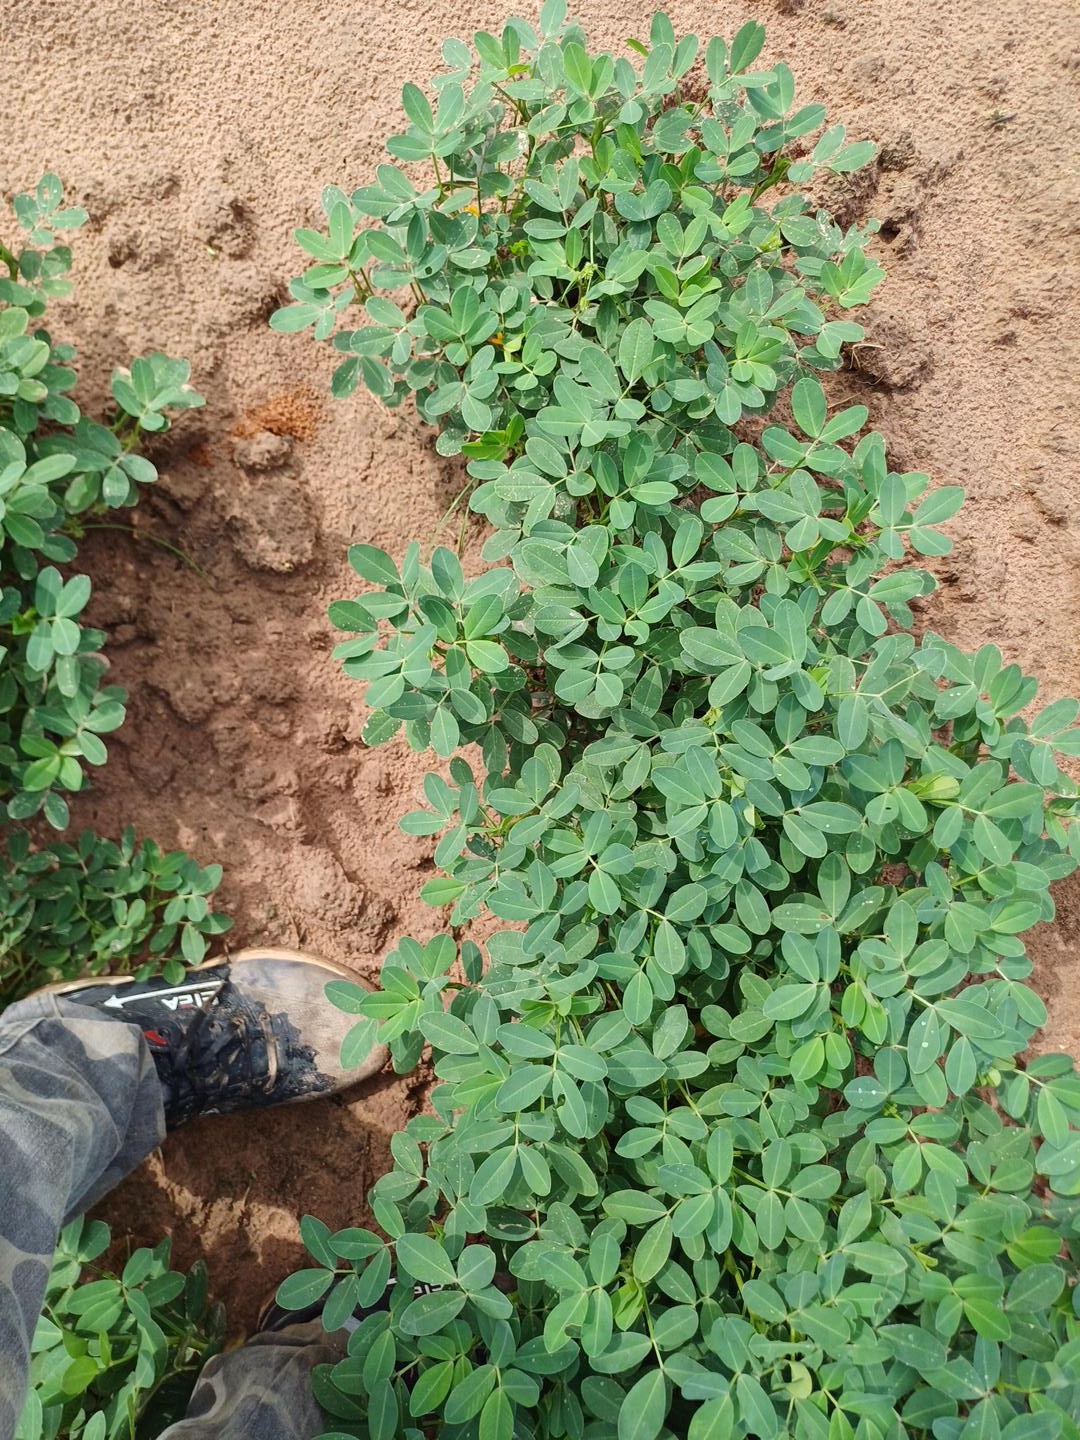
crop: groundnut
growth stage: flowering
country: Senegal
